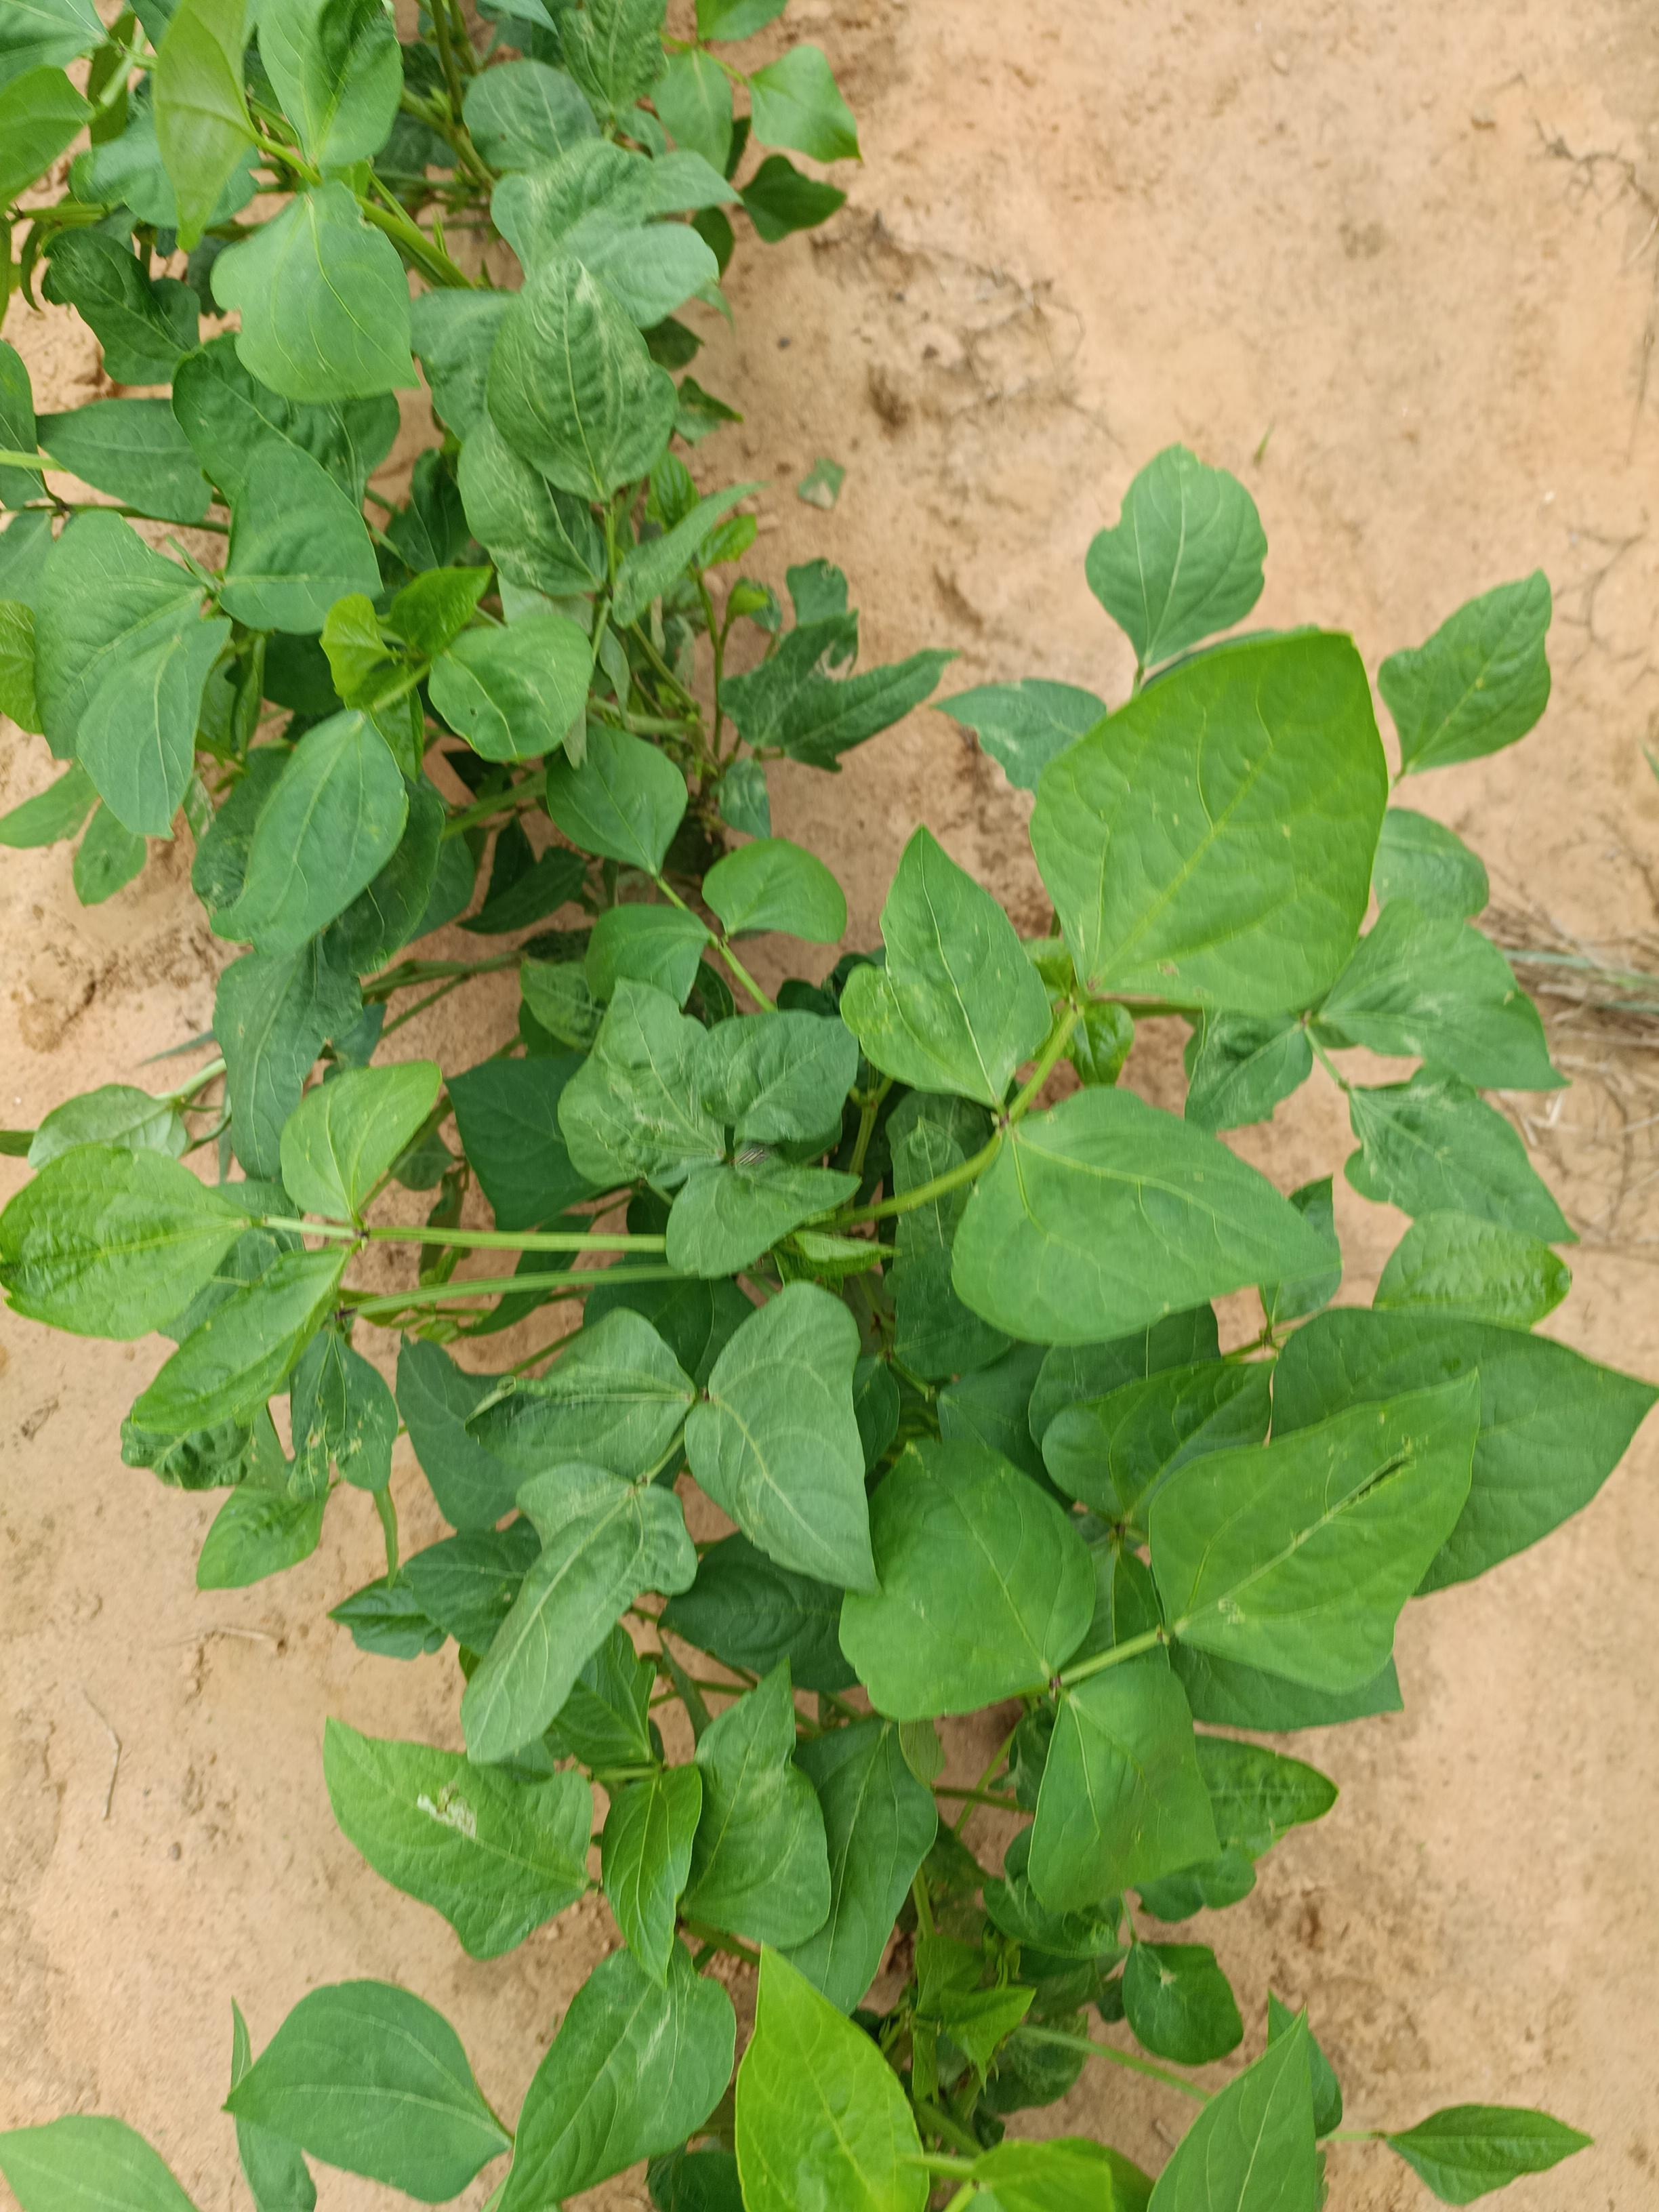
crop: cowpea
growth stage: emergence
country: Nigeria
